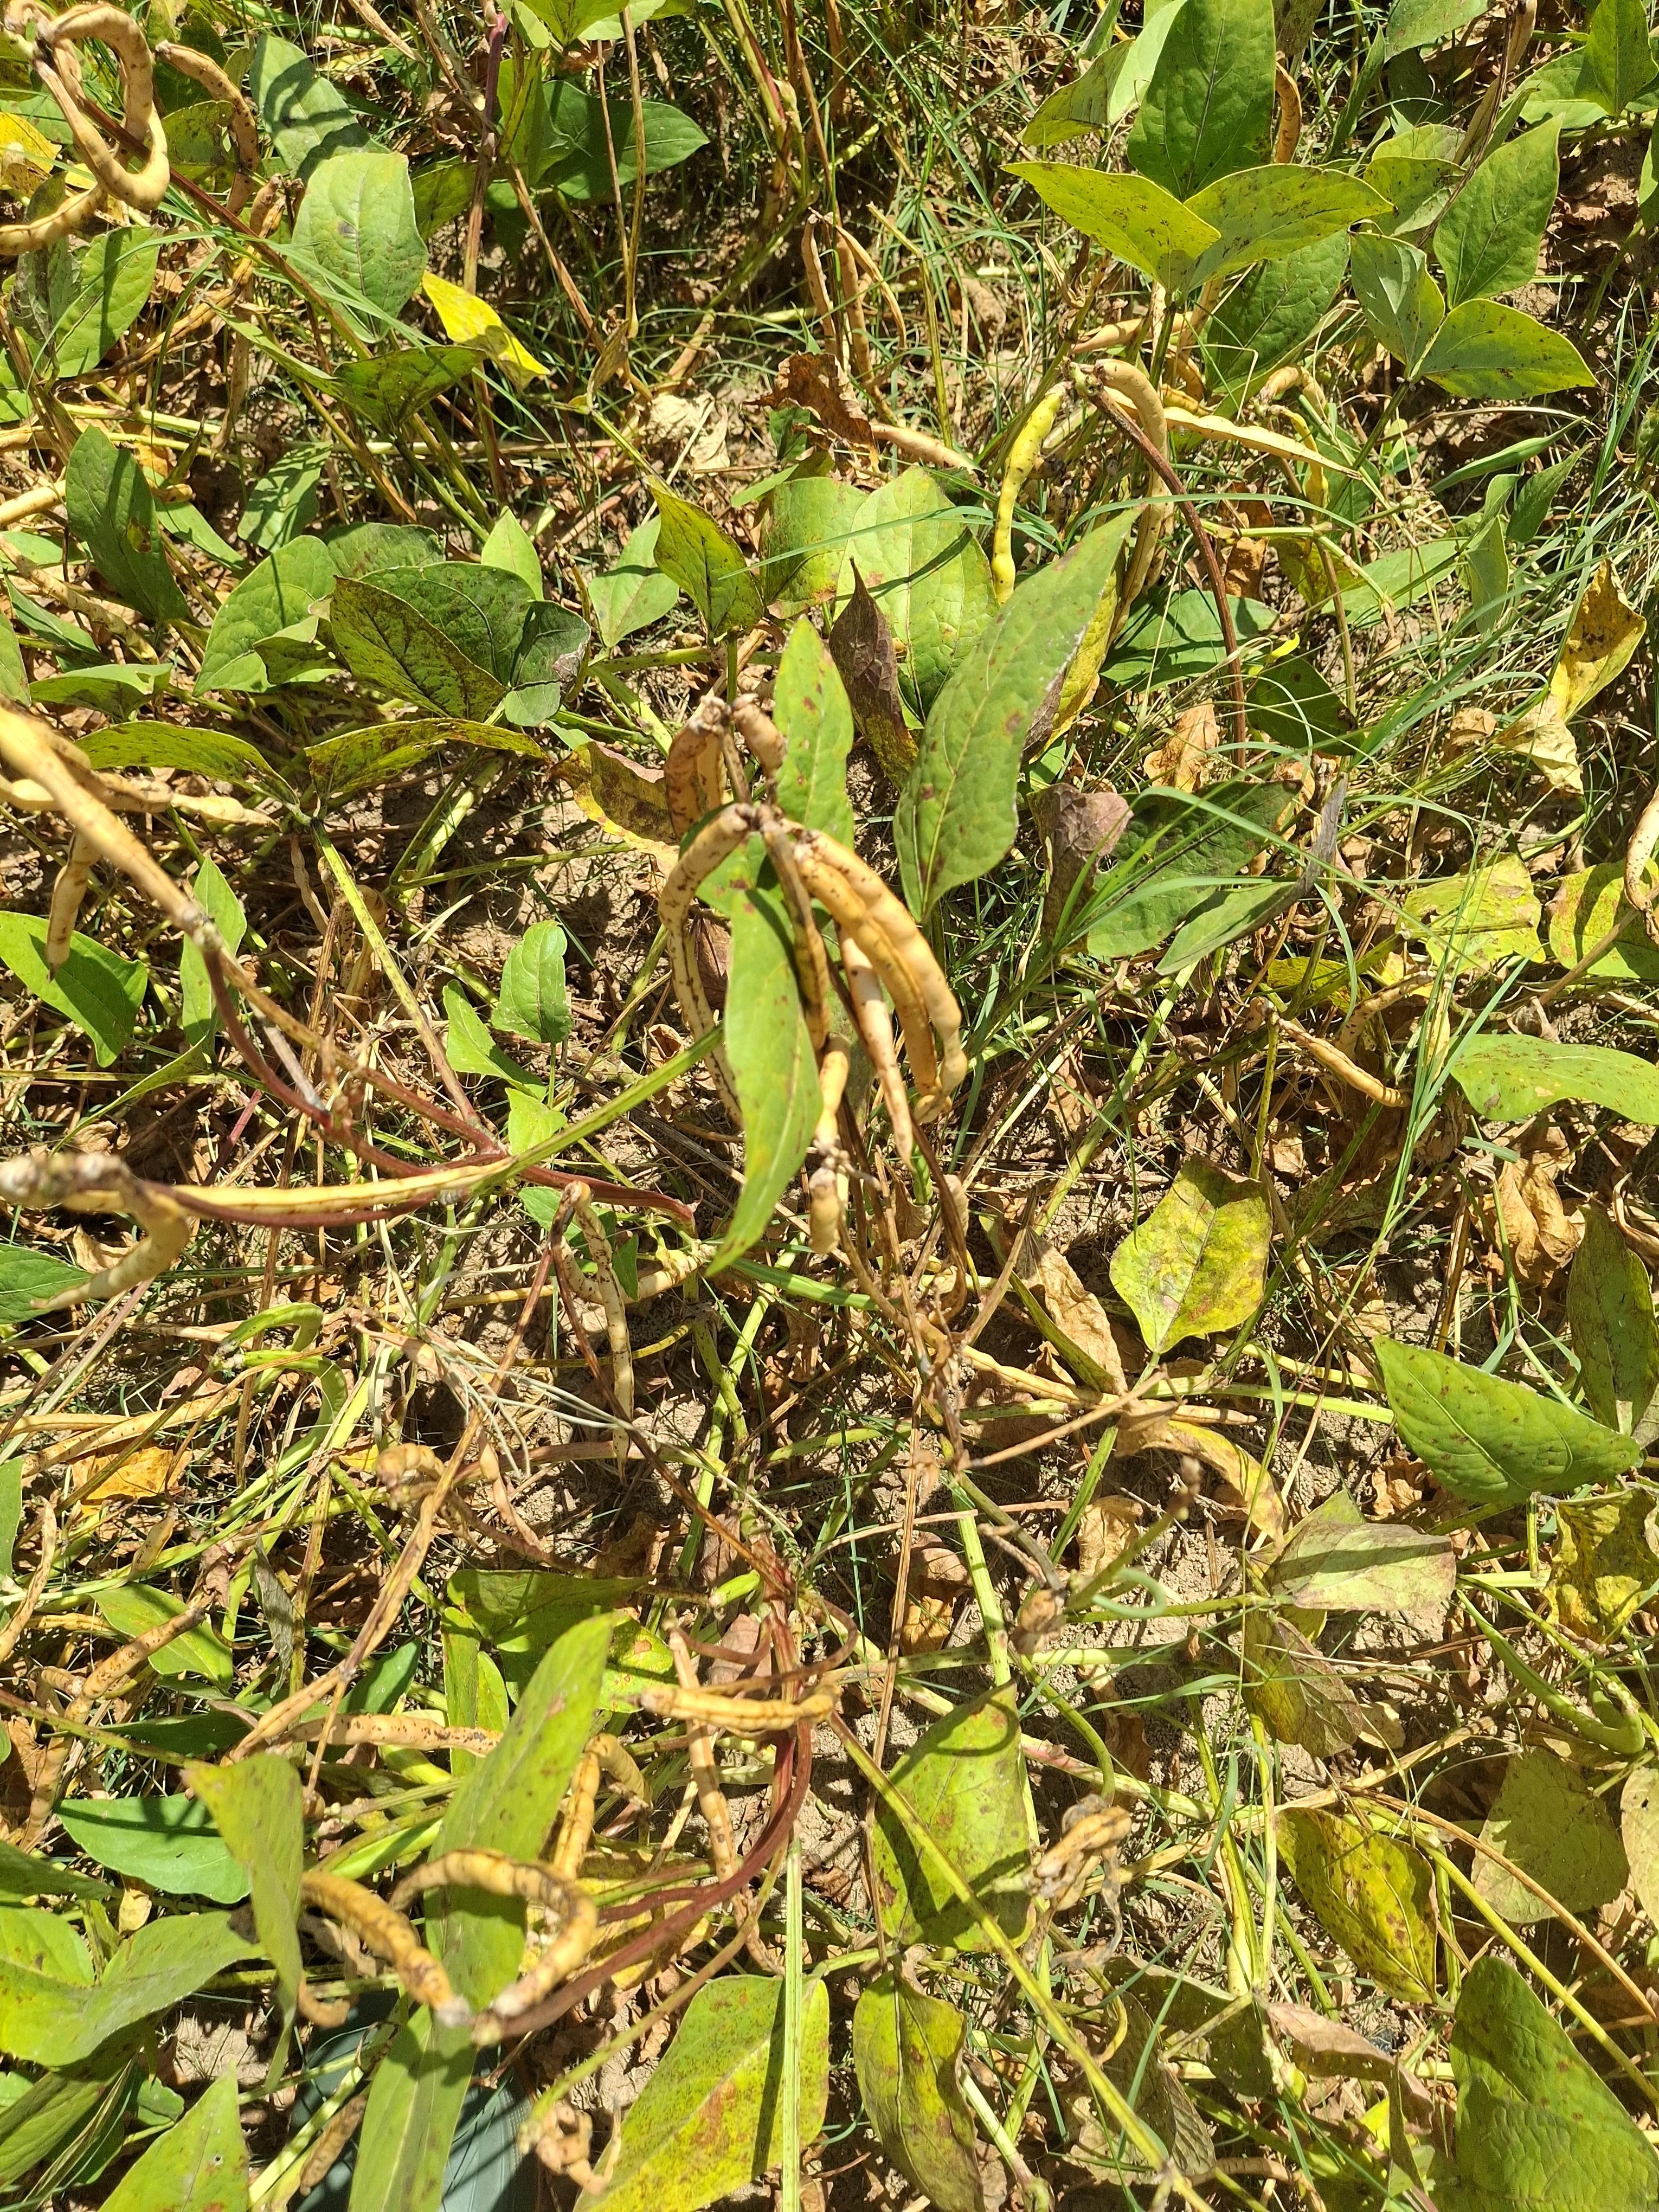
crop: cowpea
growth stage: maturity
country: Nigeria
